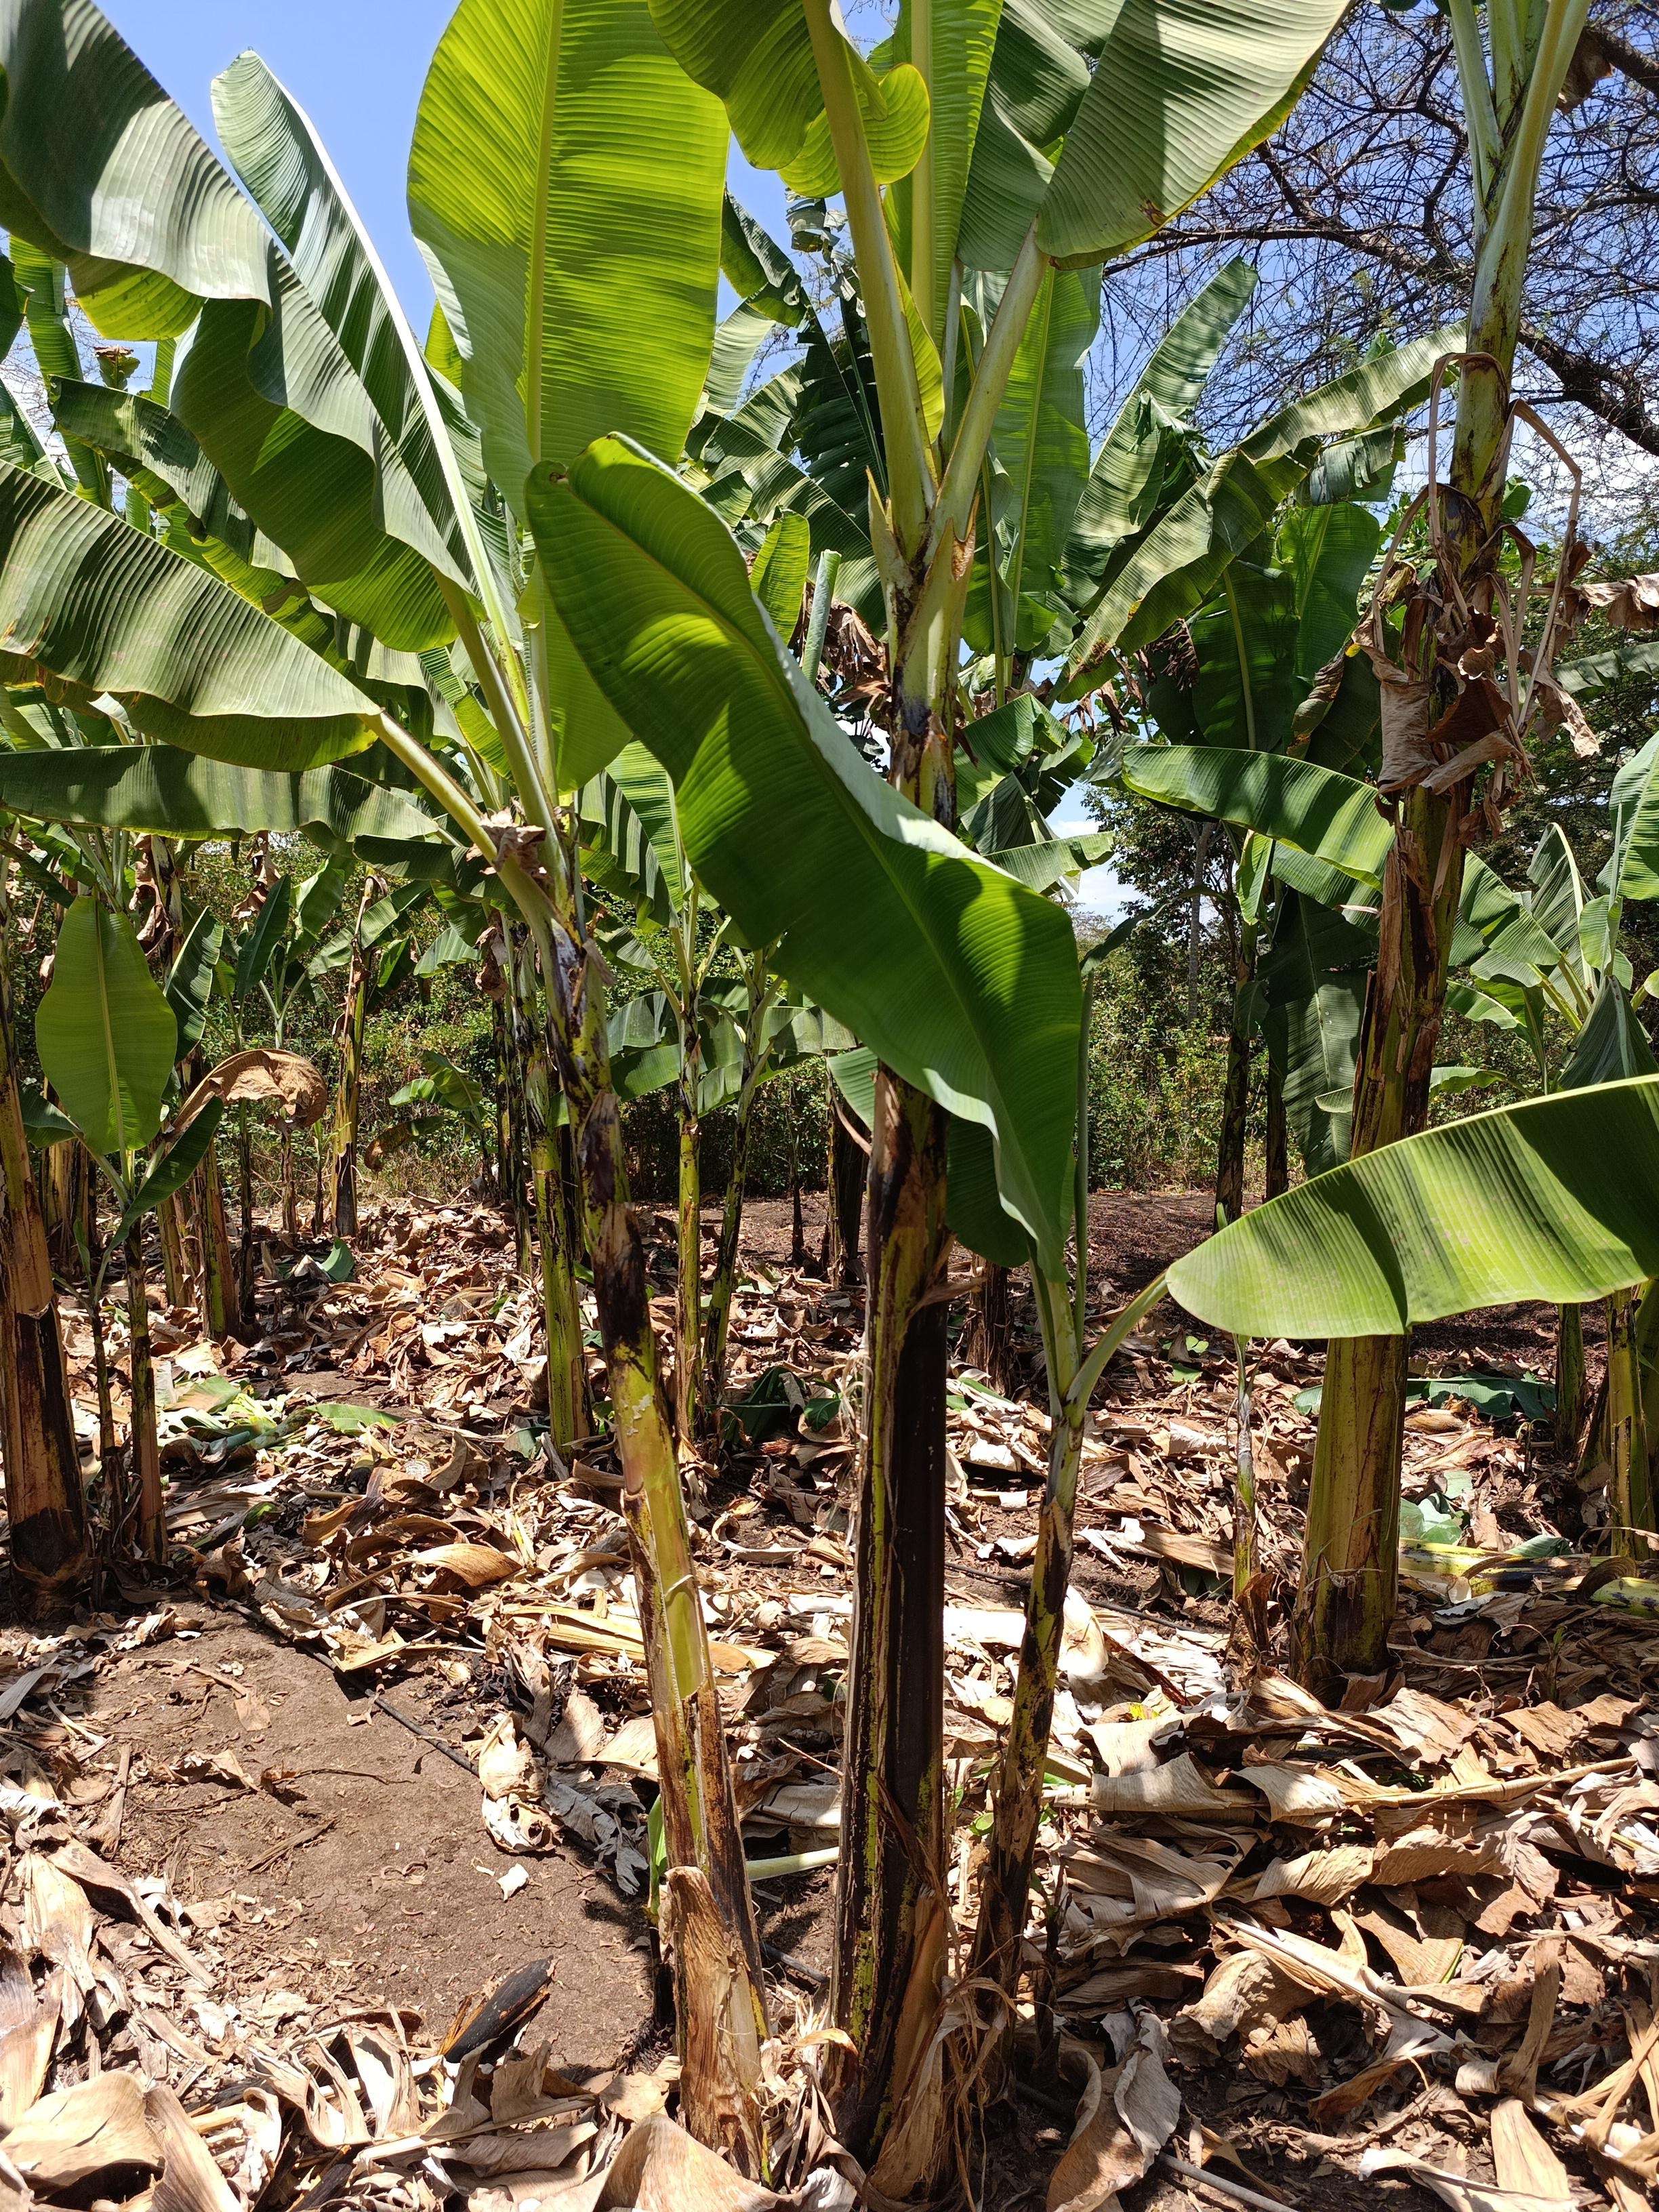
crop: banana
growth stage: vegetative
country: Tanzania
